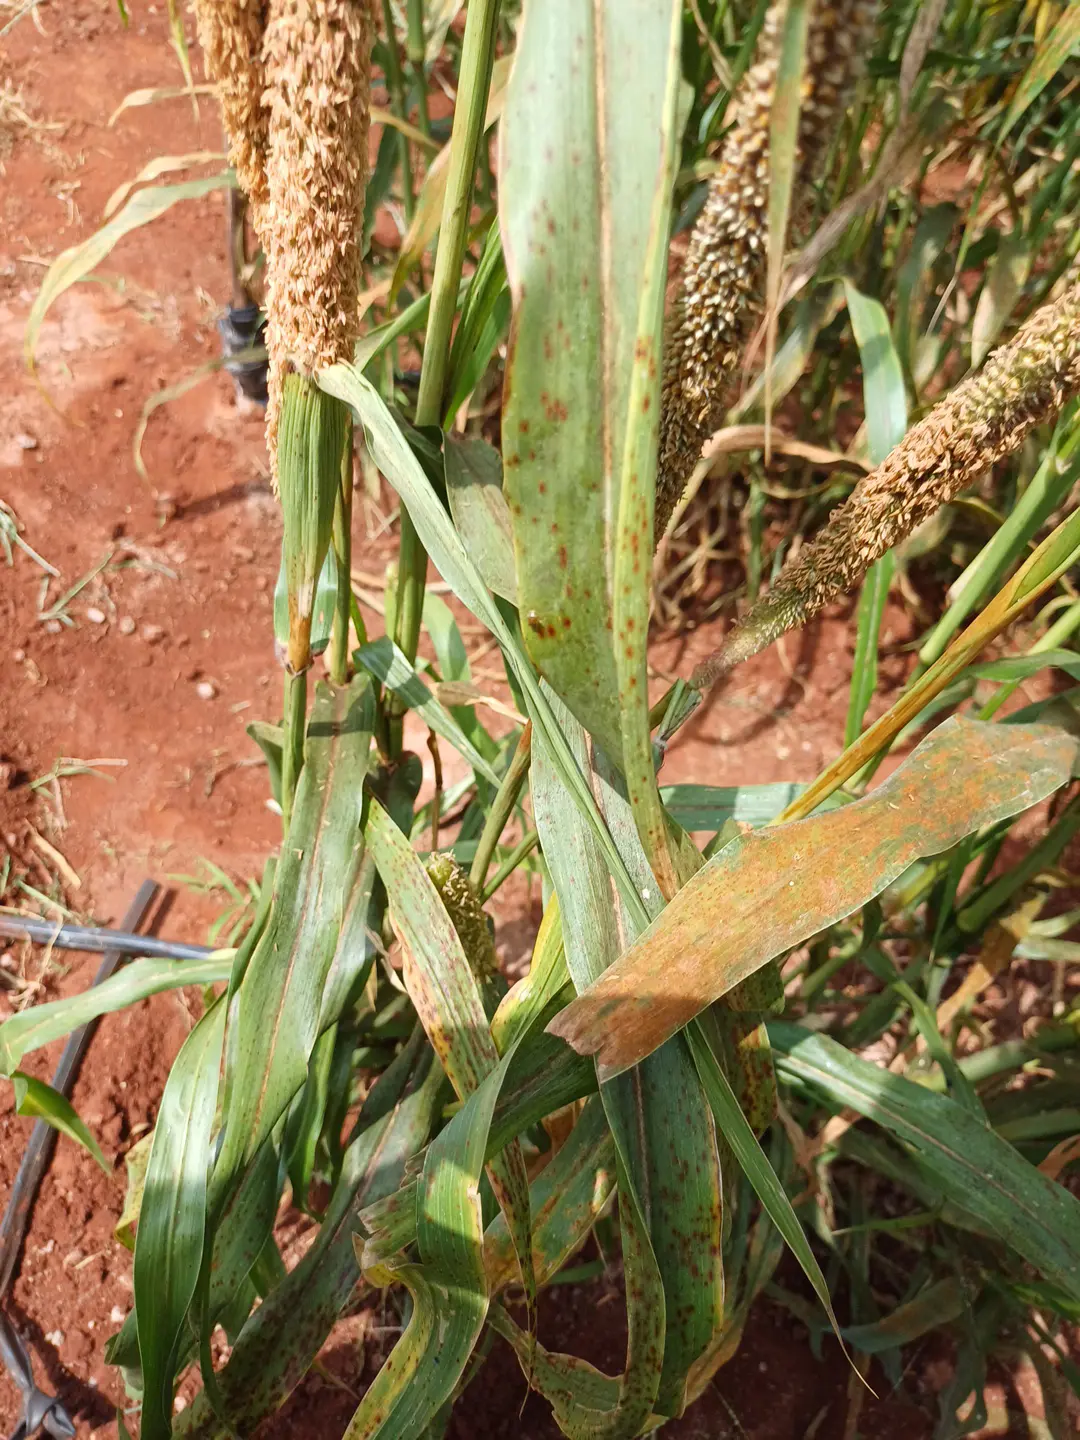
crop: pearl millet
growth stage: filling grain
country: Kenya
